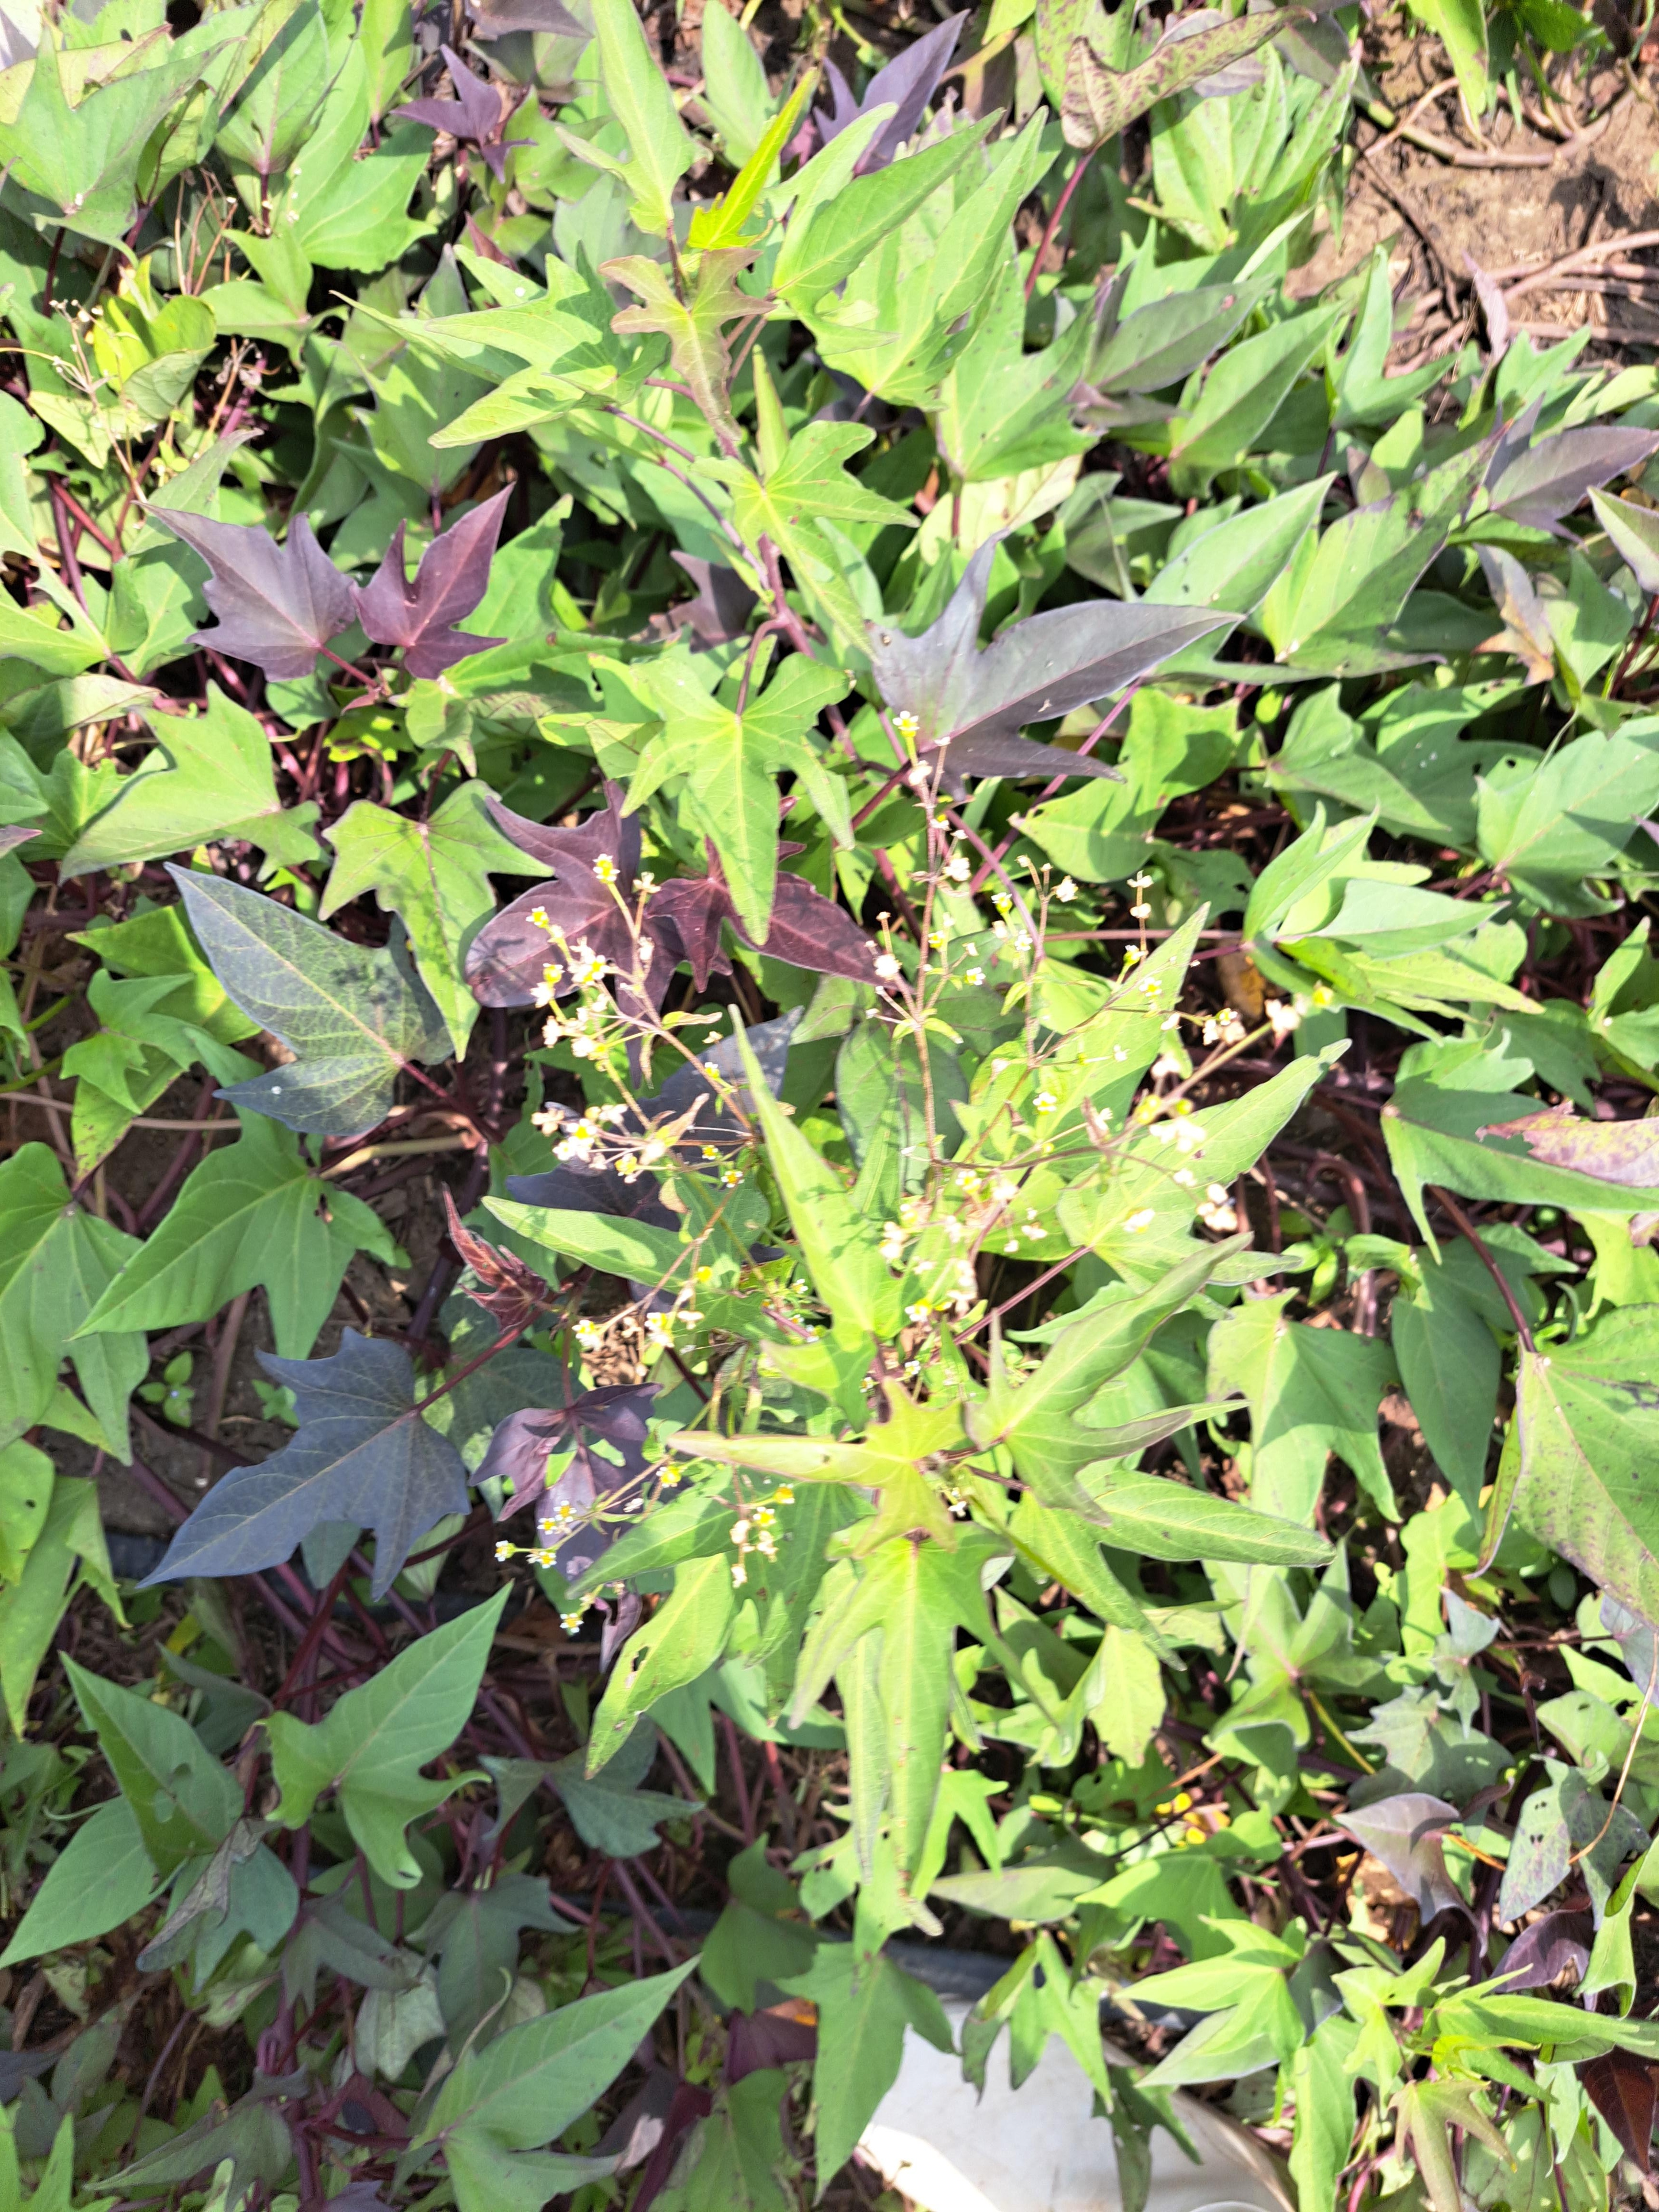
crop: sweet potato
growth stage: flowering
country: Tanzania
